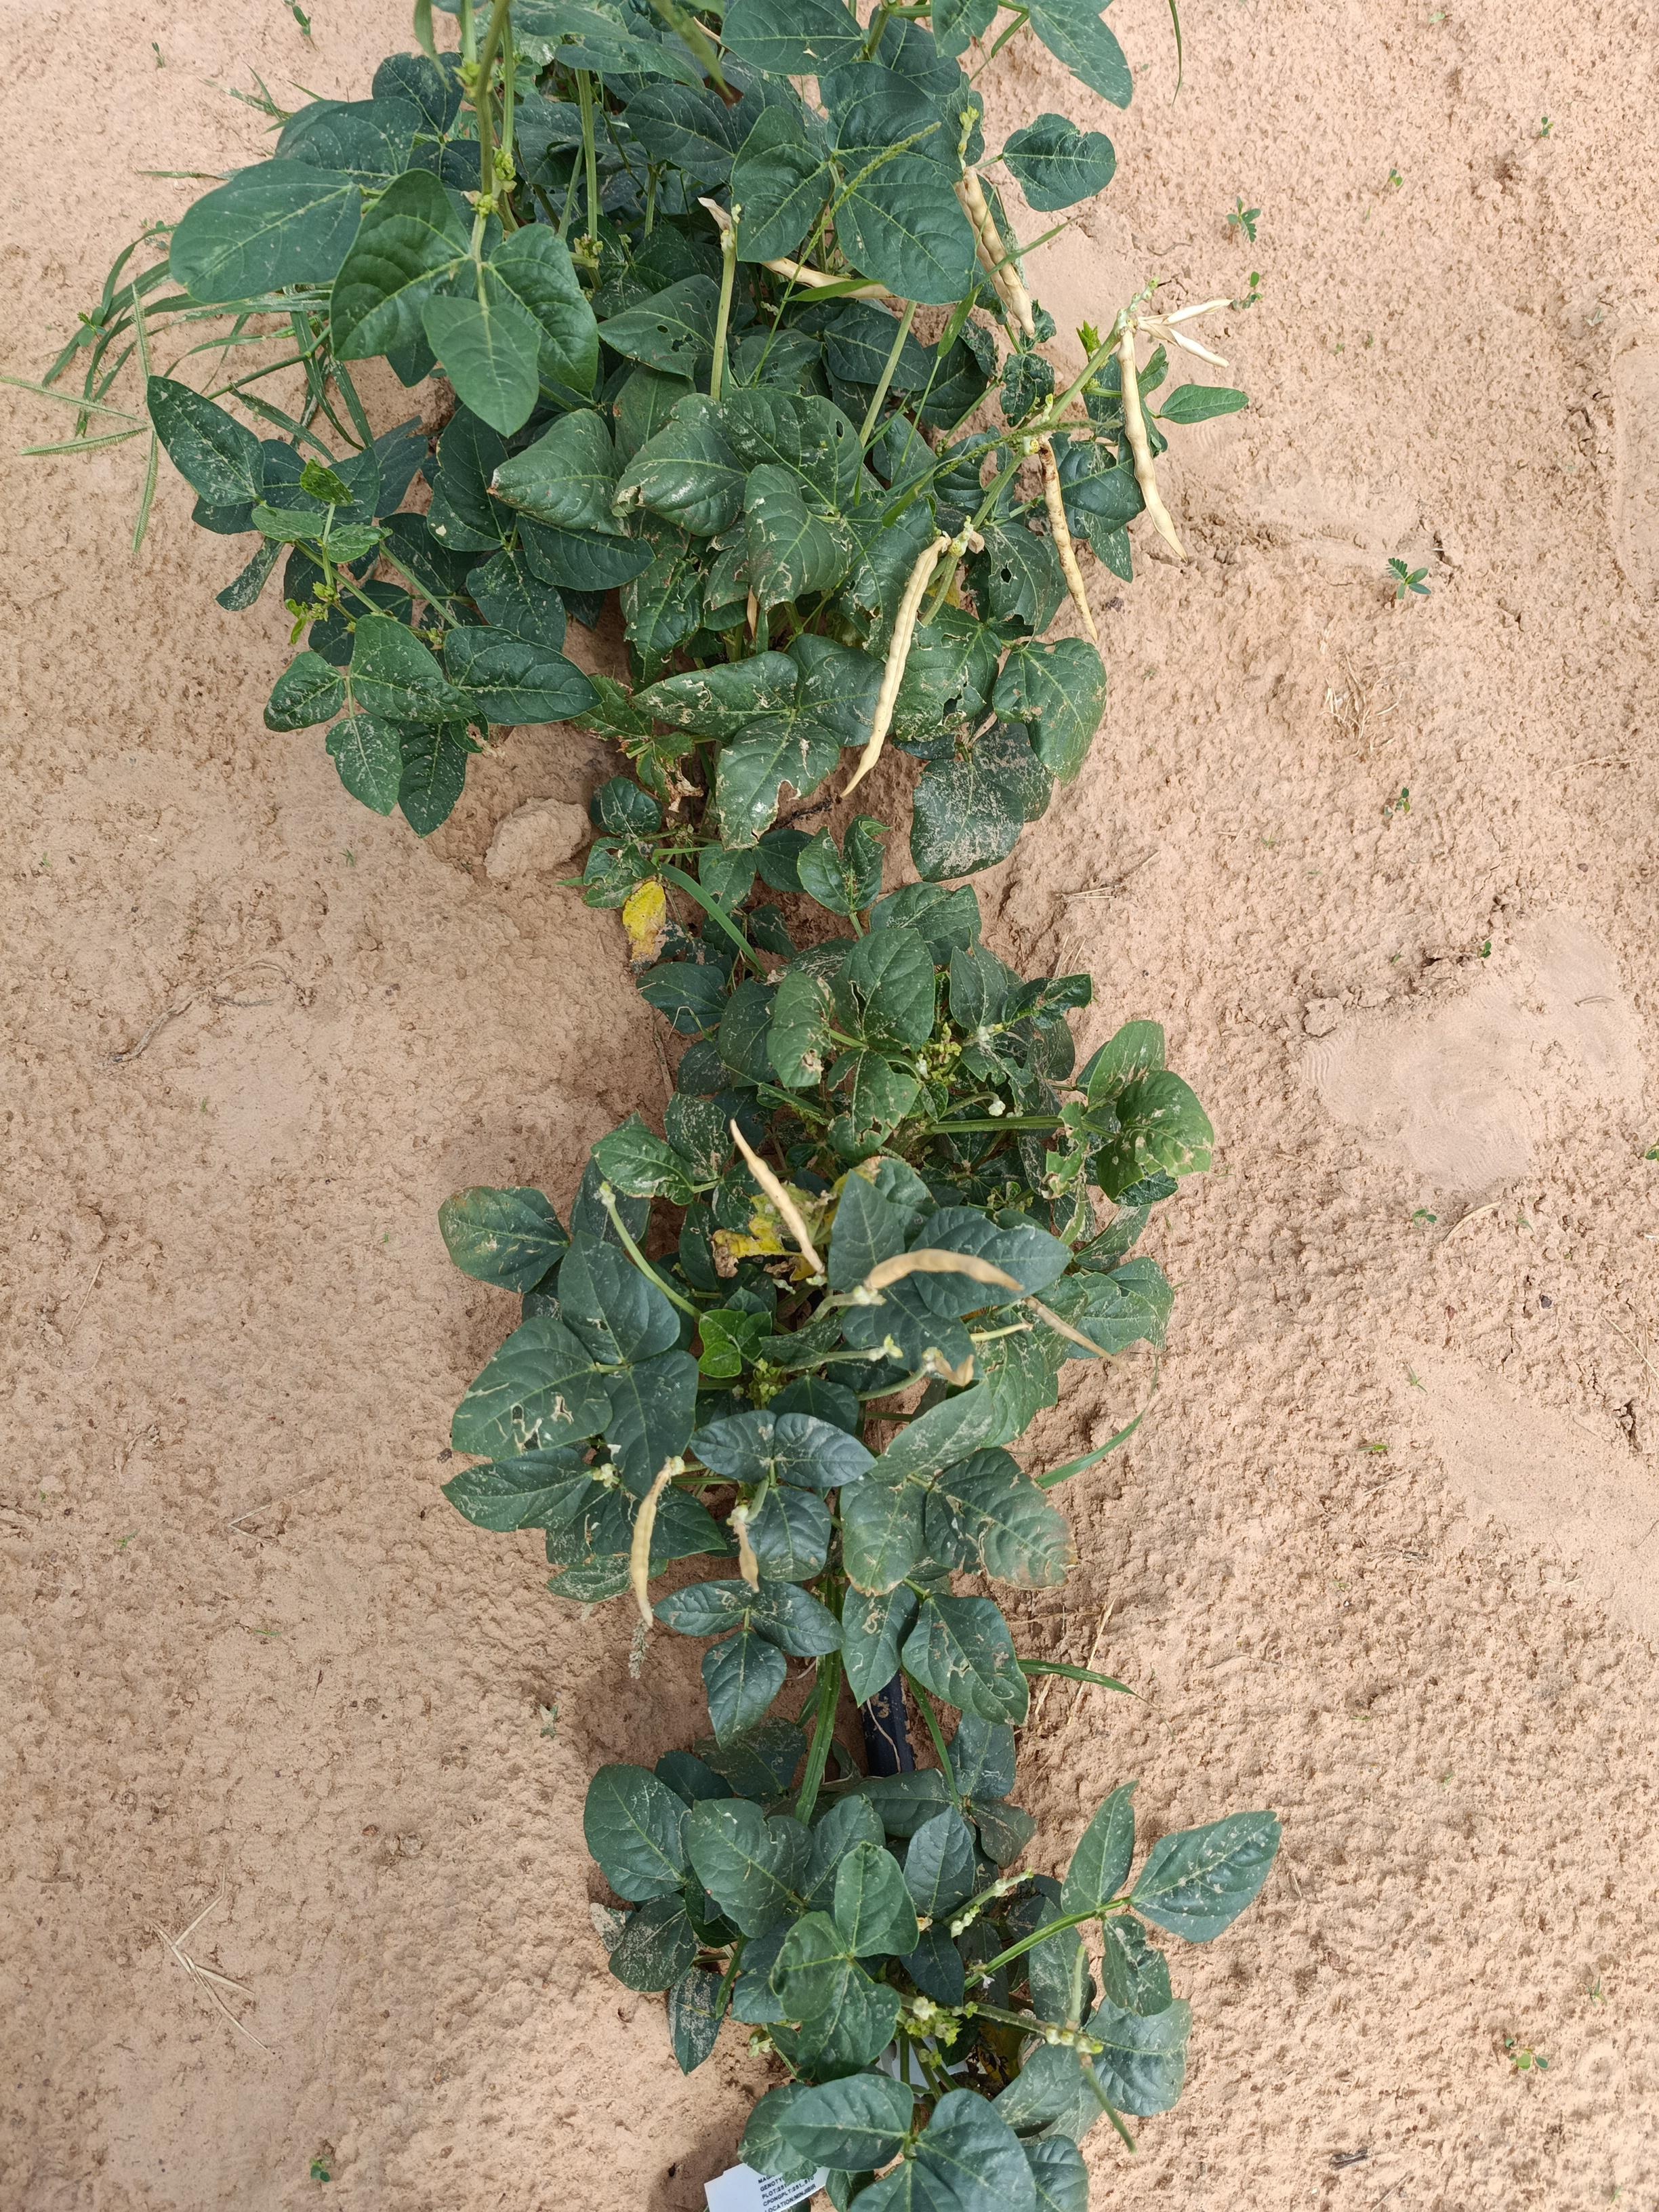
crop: cowpea
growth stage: development pod
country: Nigeria
